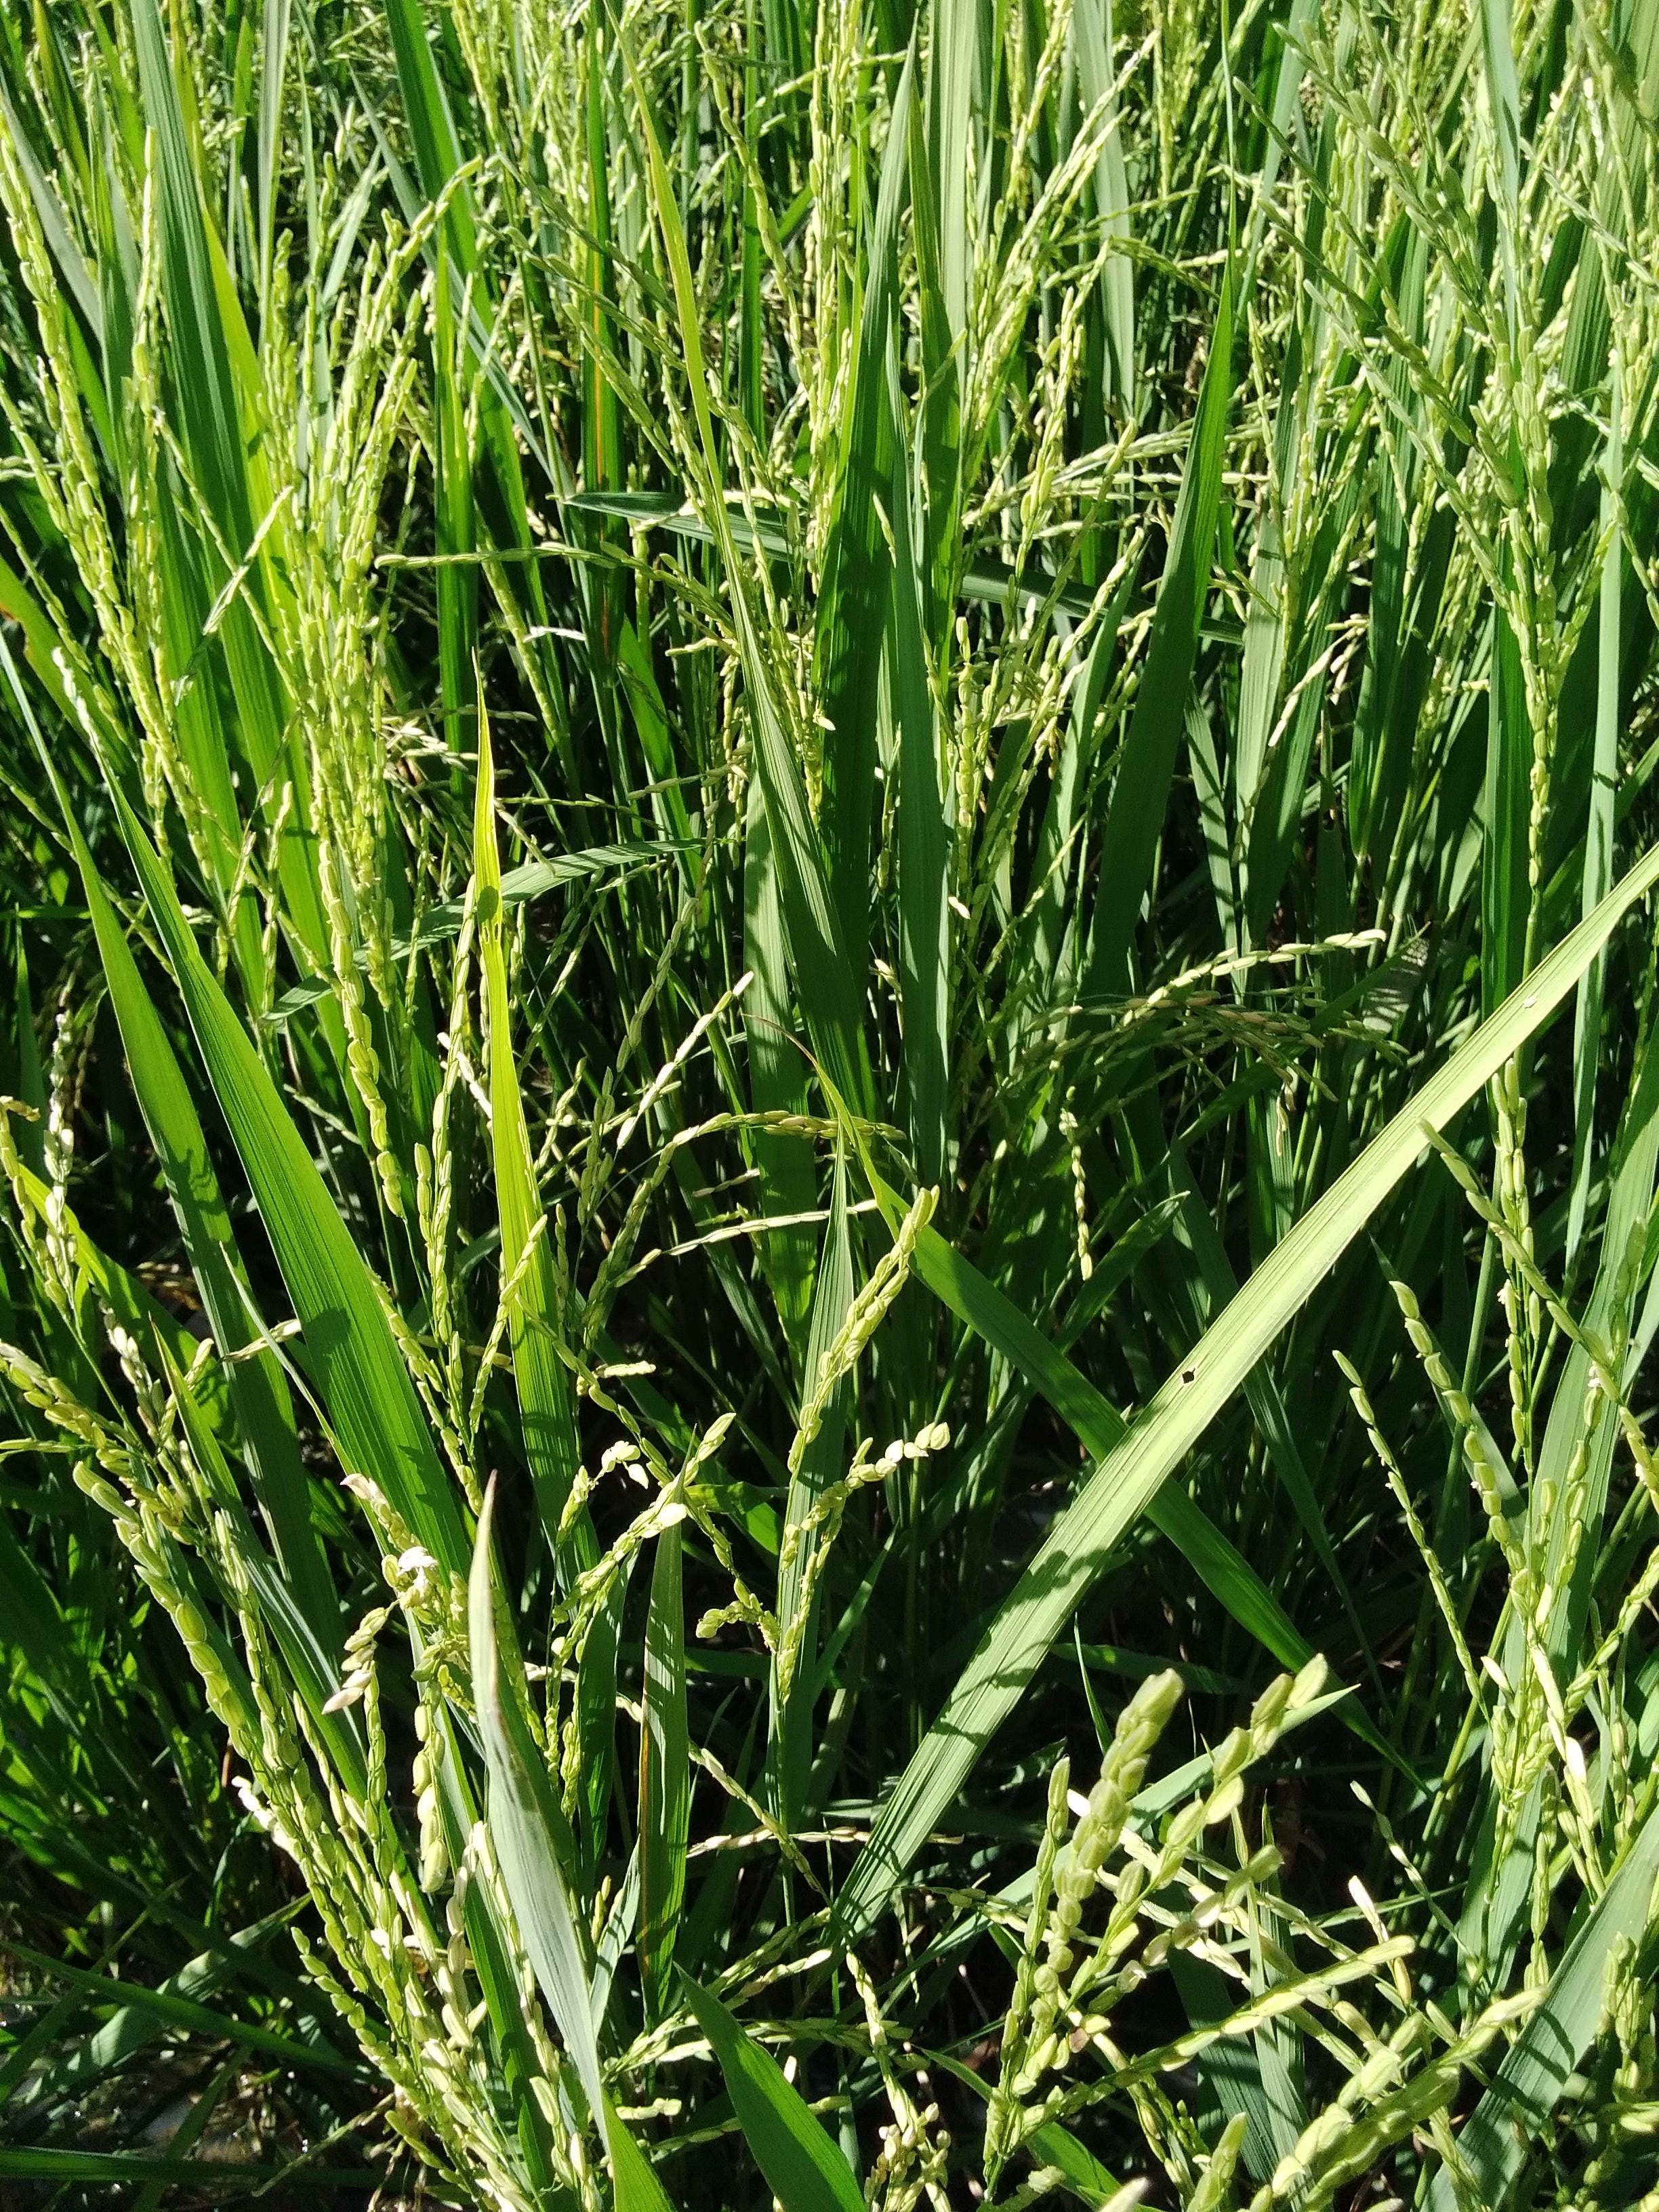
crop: rice
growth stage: ripe watery
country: Senegal
